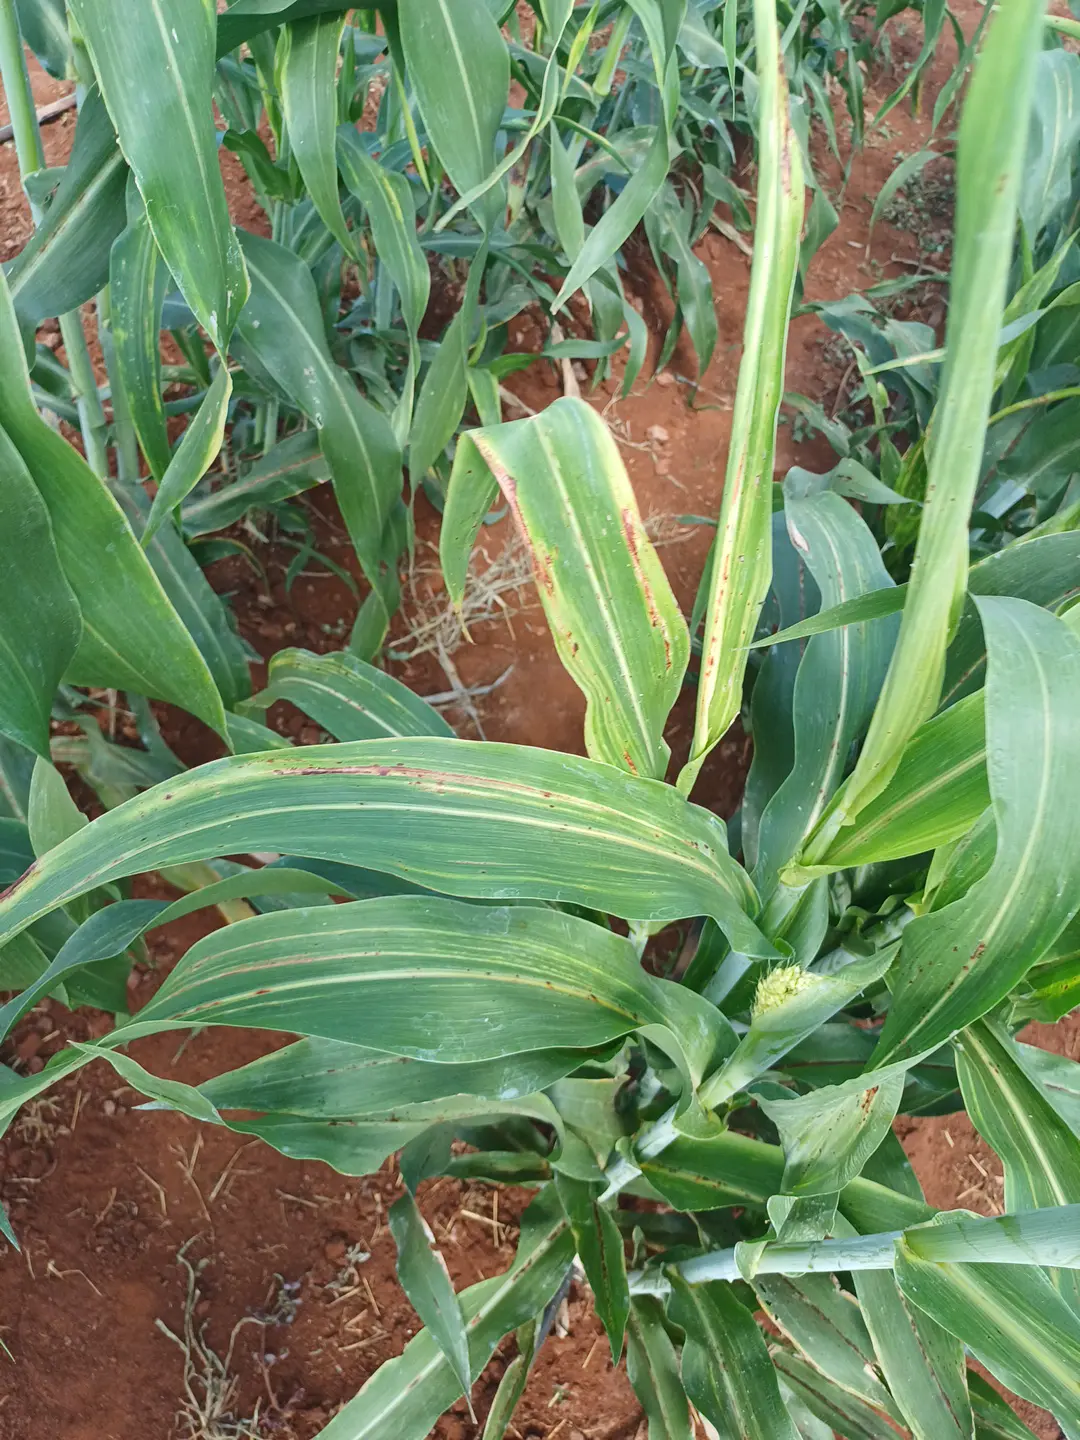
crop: sorghum
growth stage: vegetative
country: Kenya
